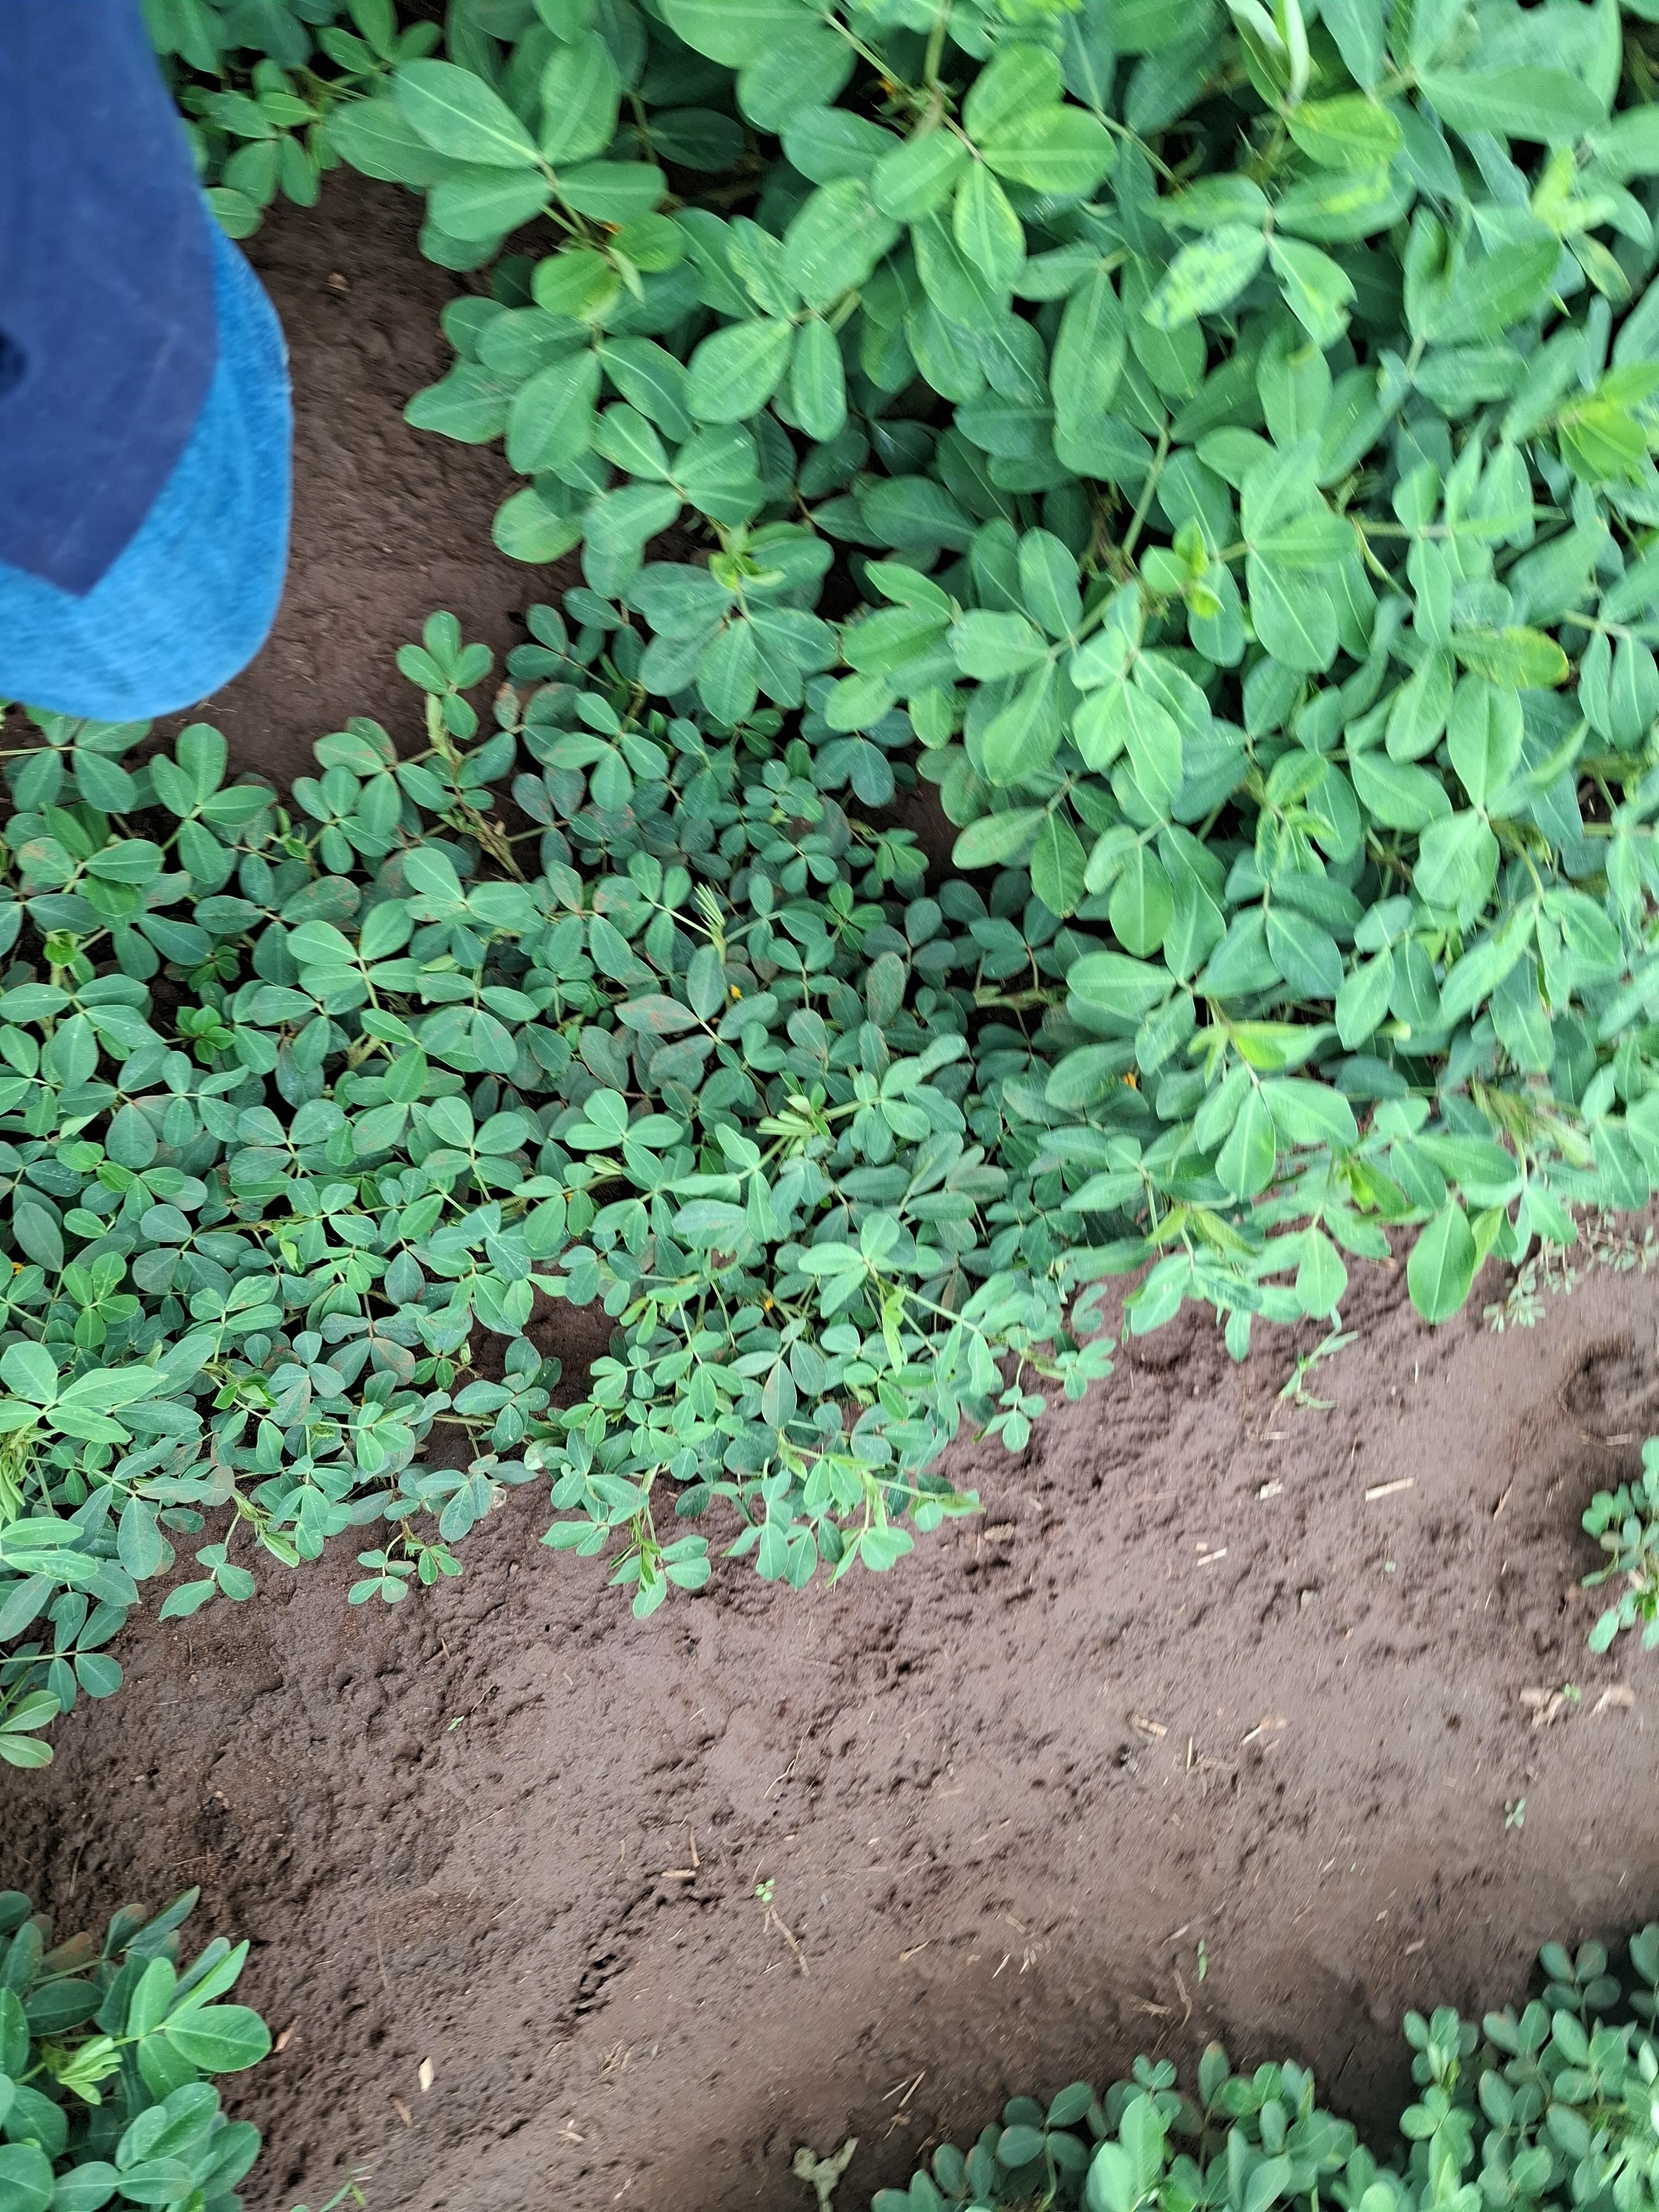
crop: groundnut
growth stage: flowering
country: Kenya
